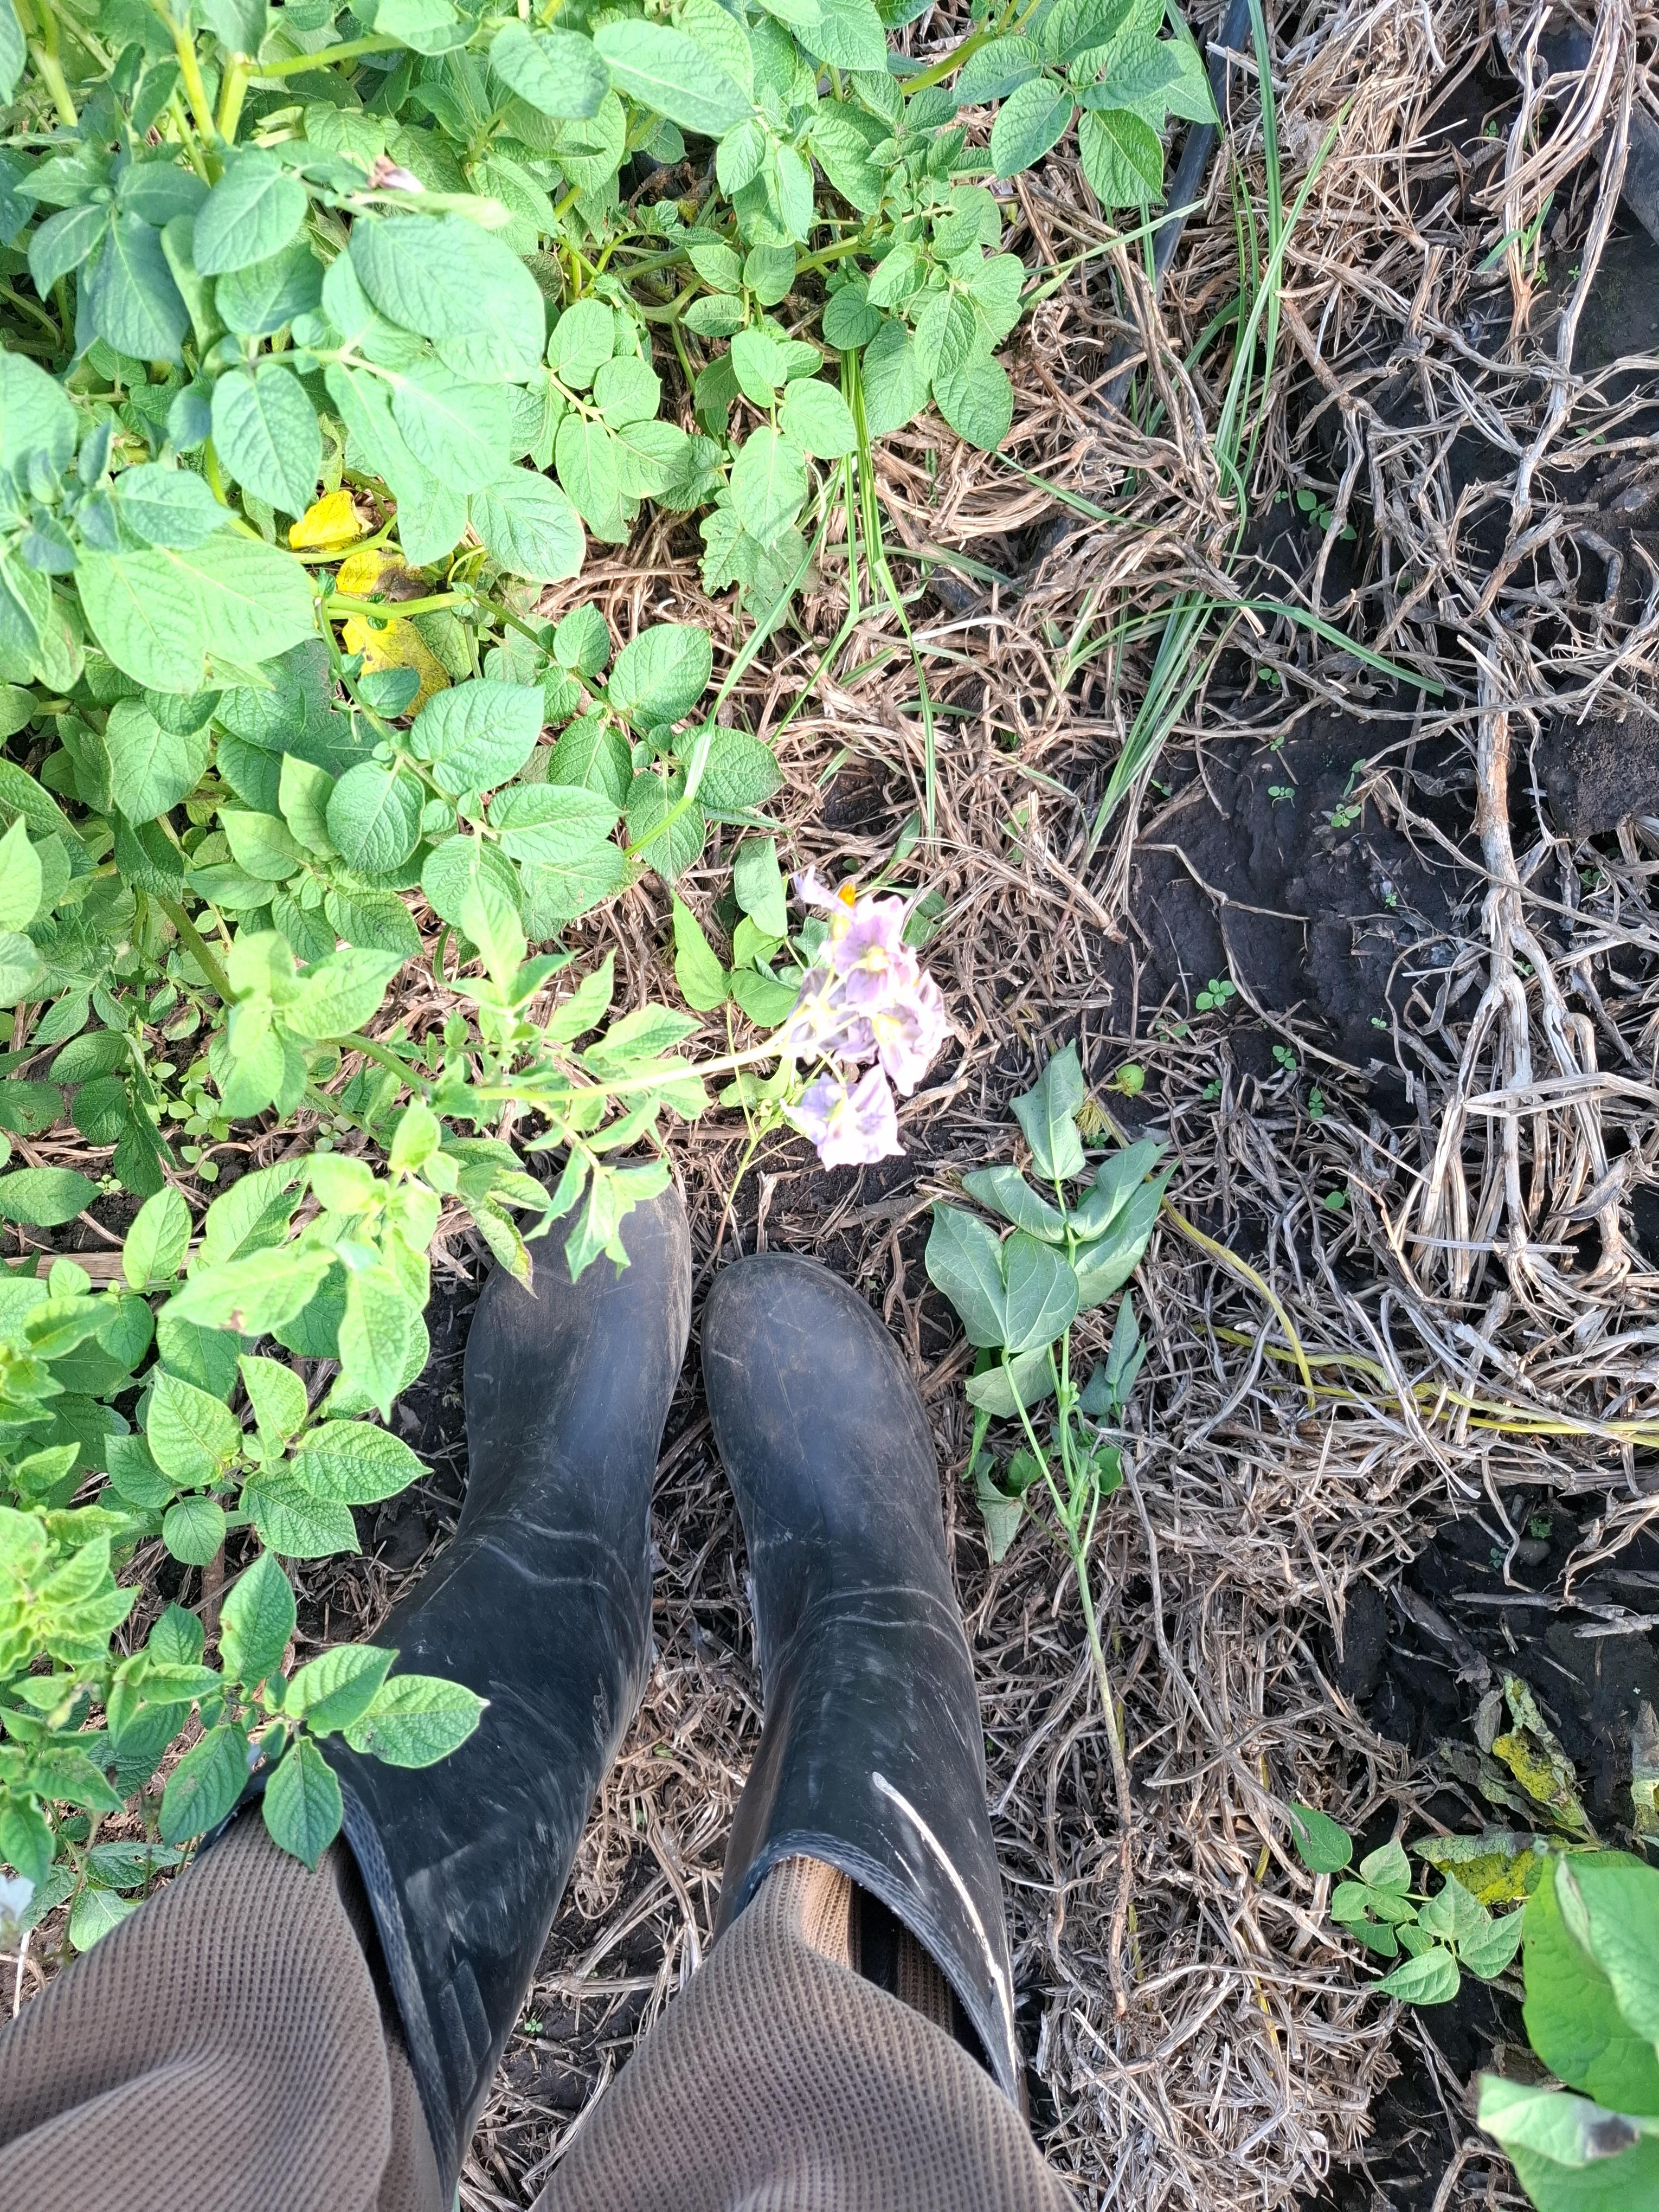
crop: potato
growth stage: flowering
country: Tanzania
